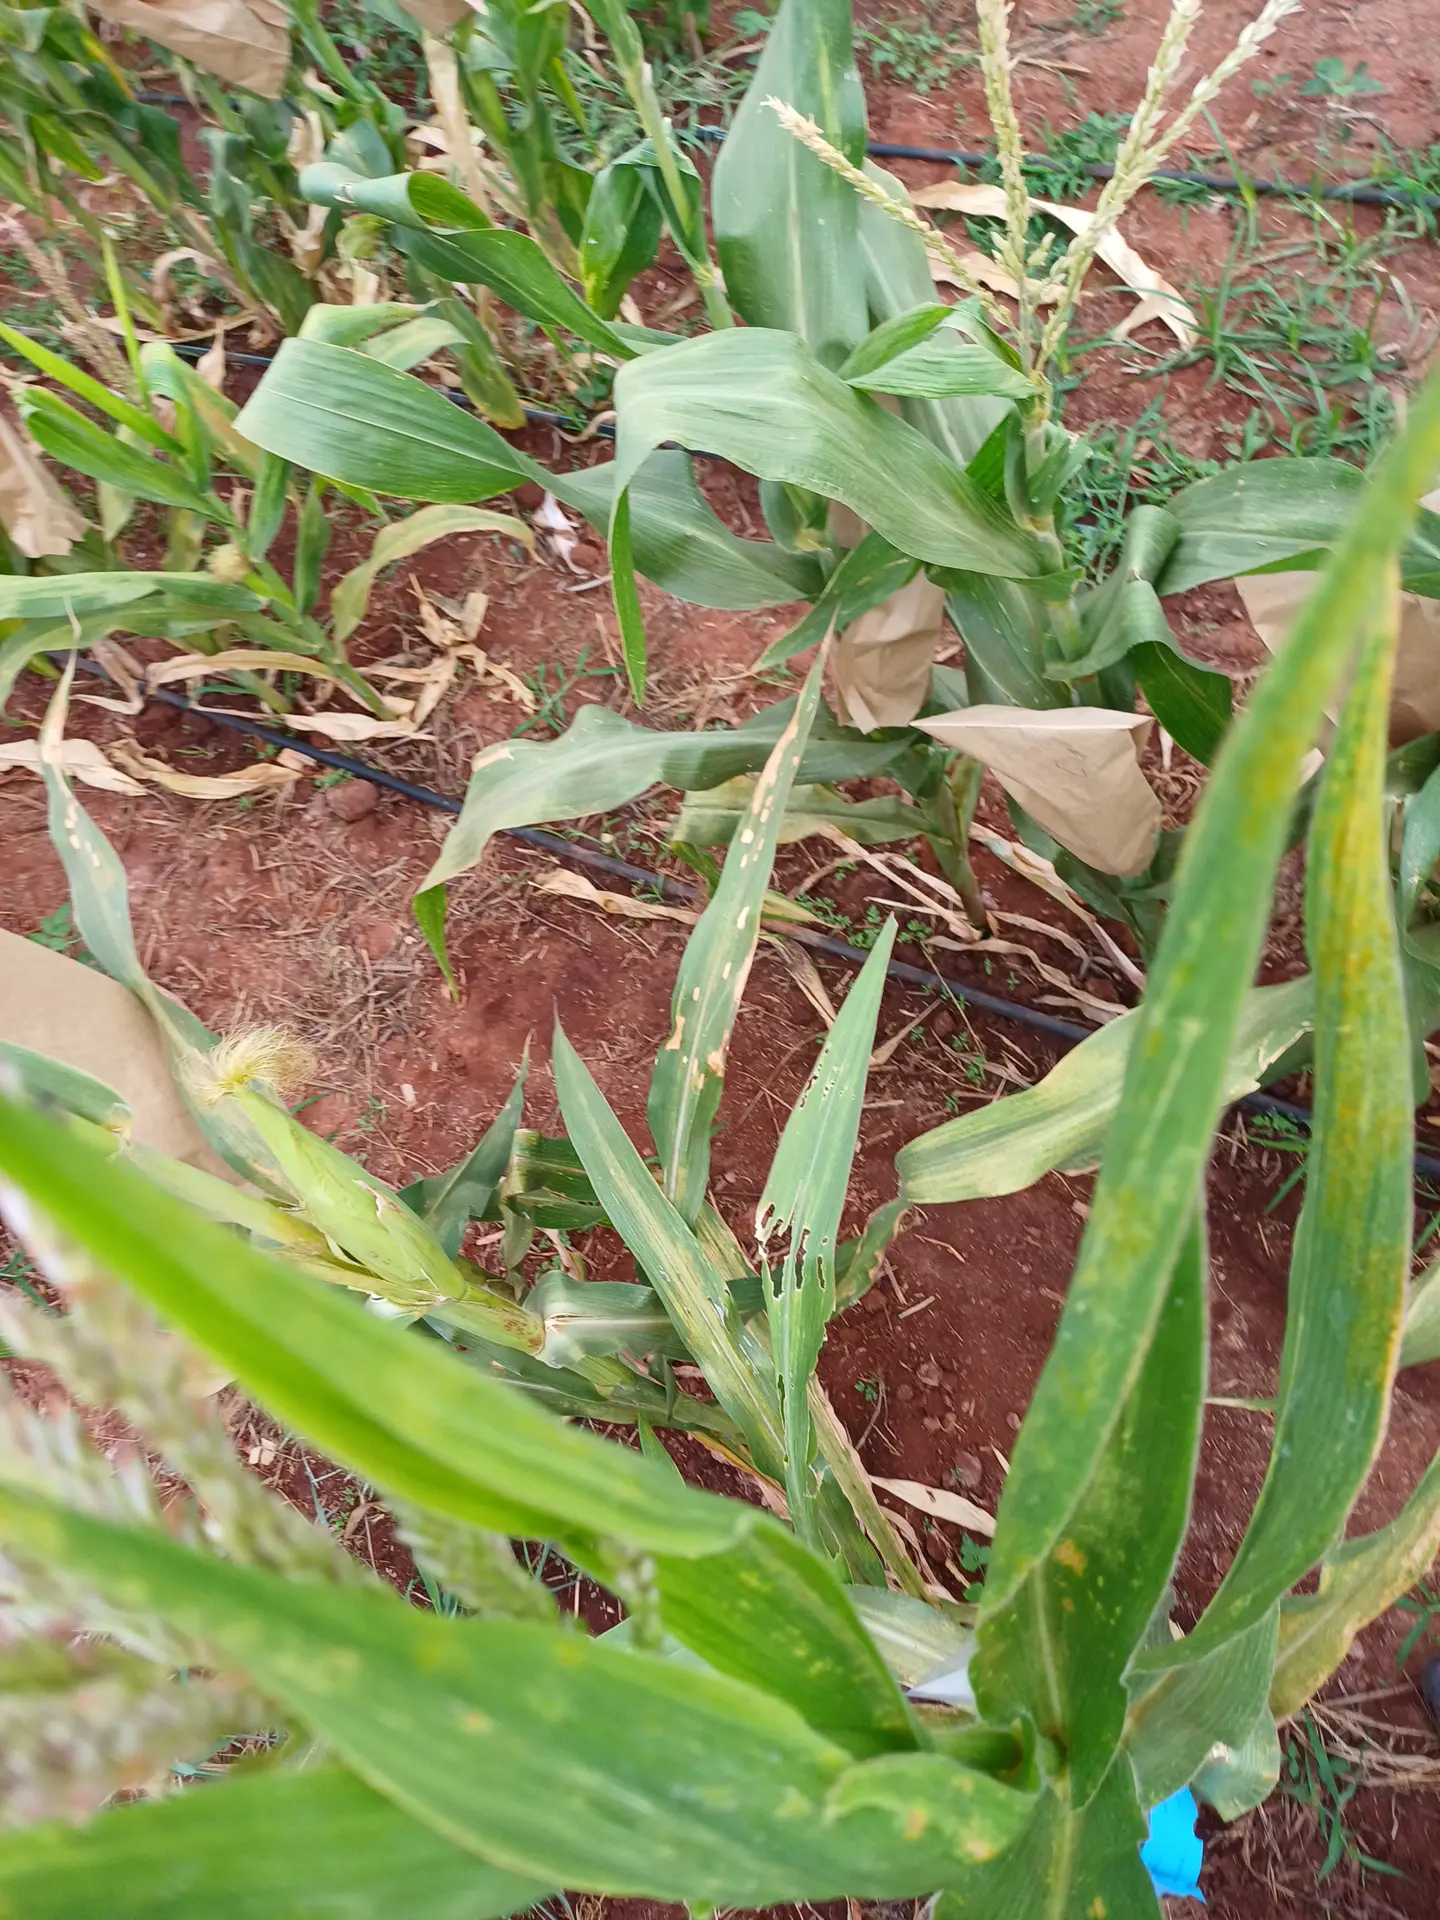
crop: maize
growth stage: flowering
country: Kenya
